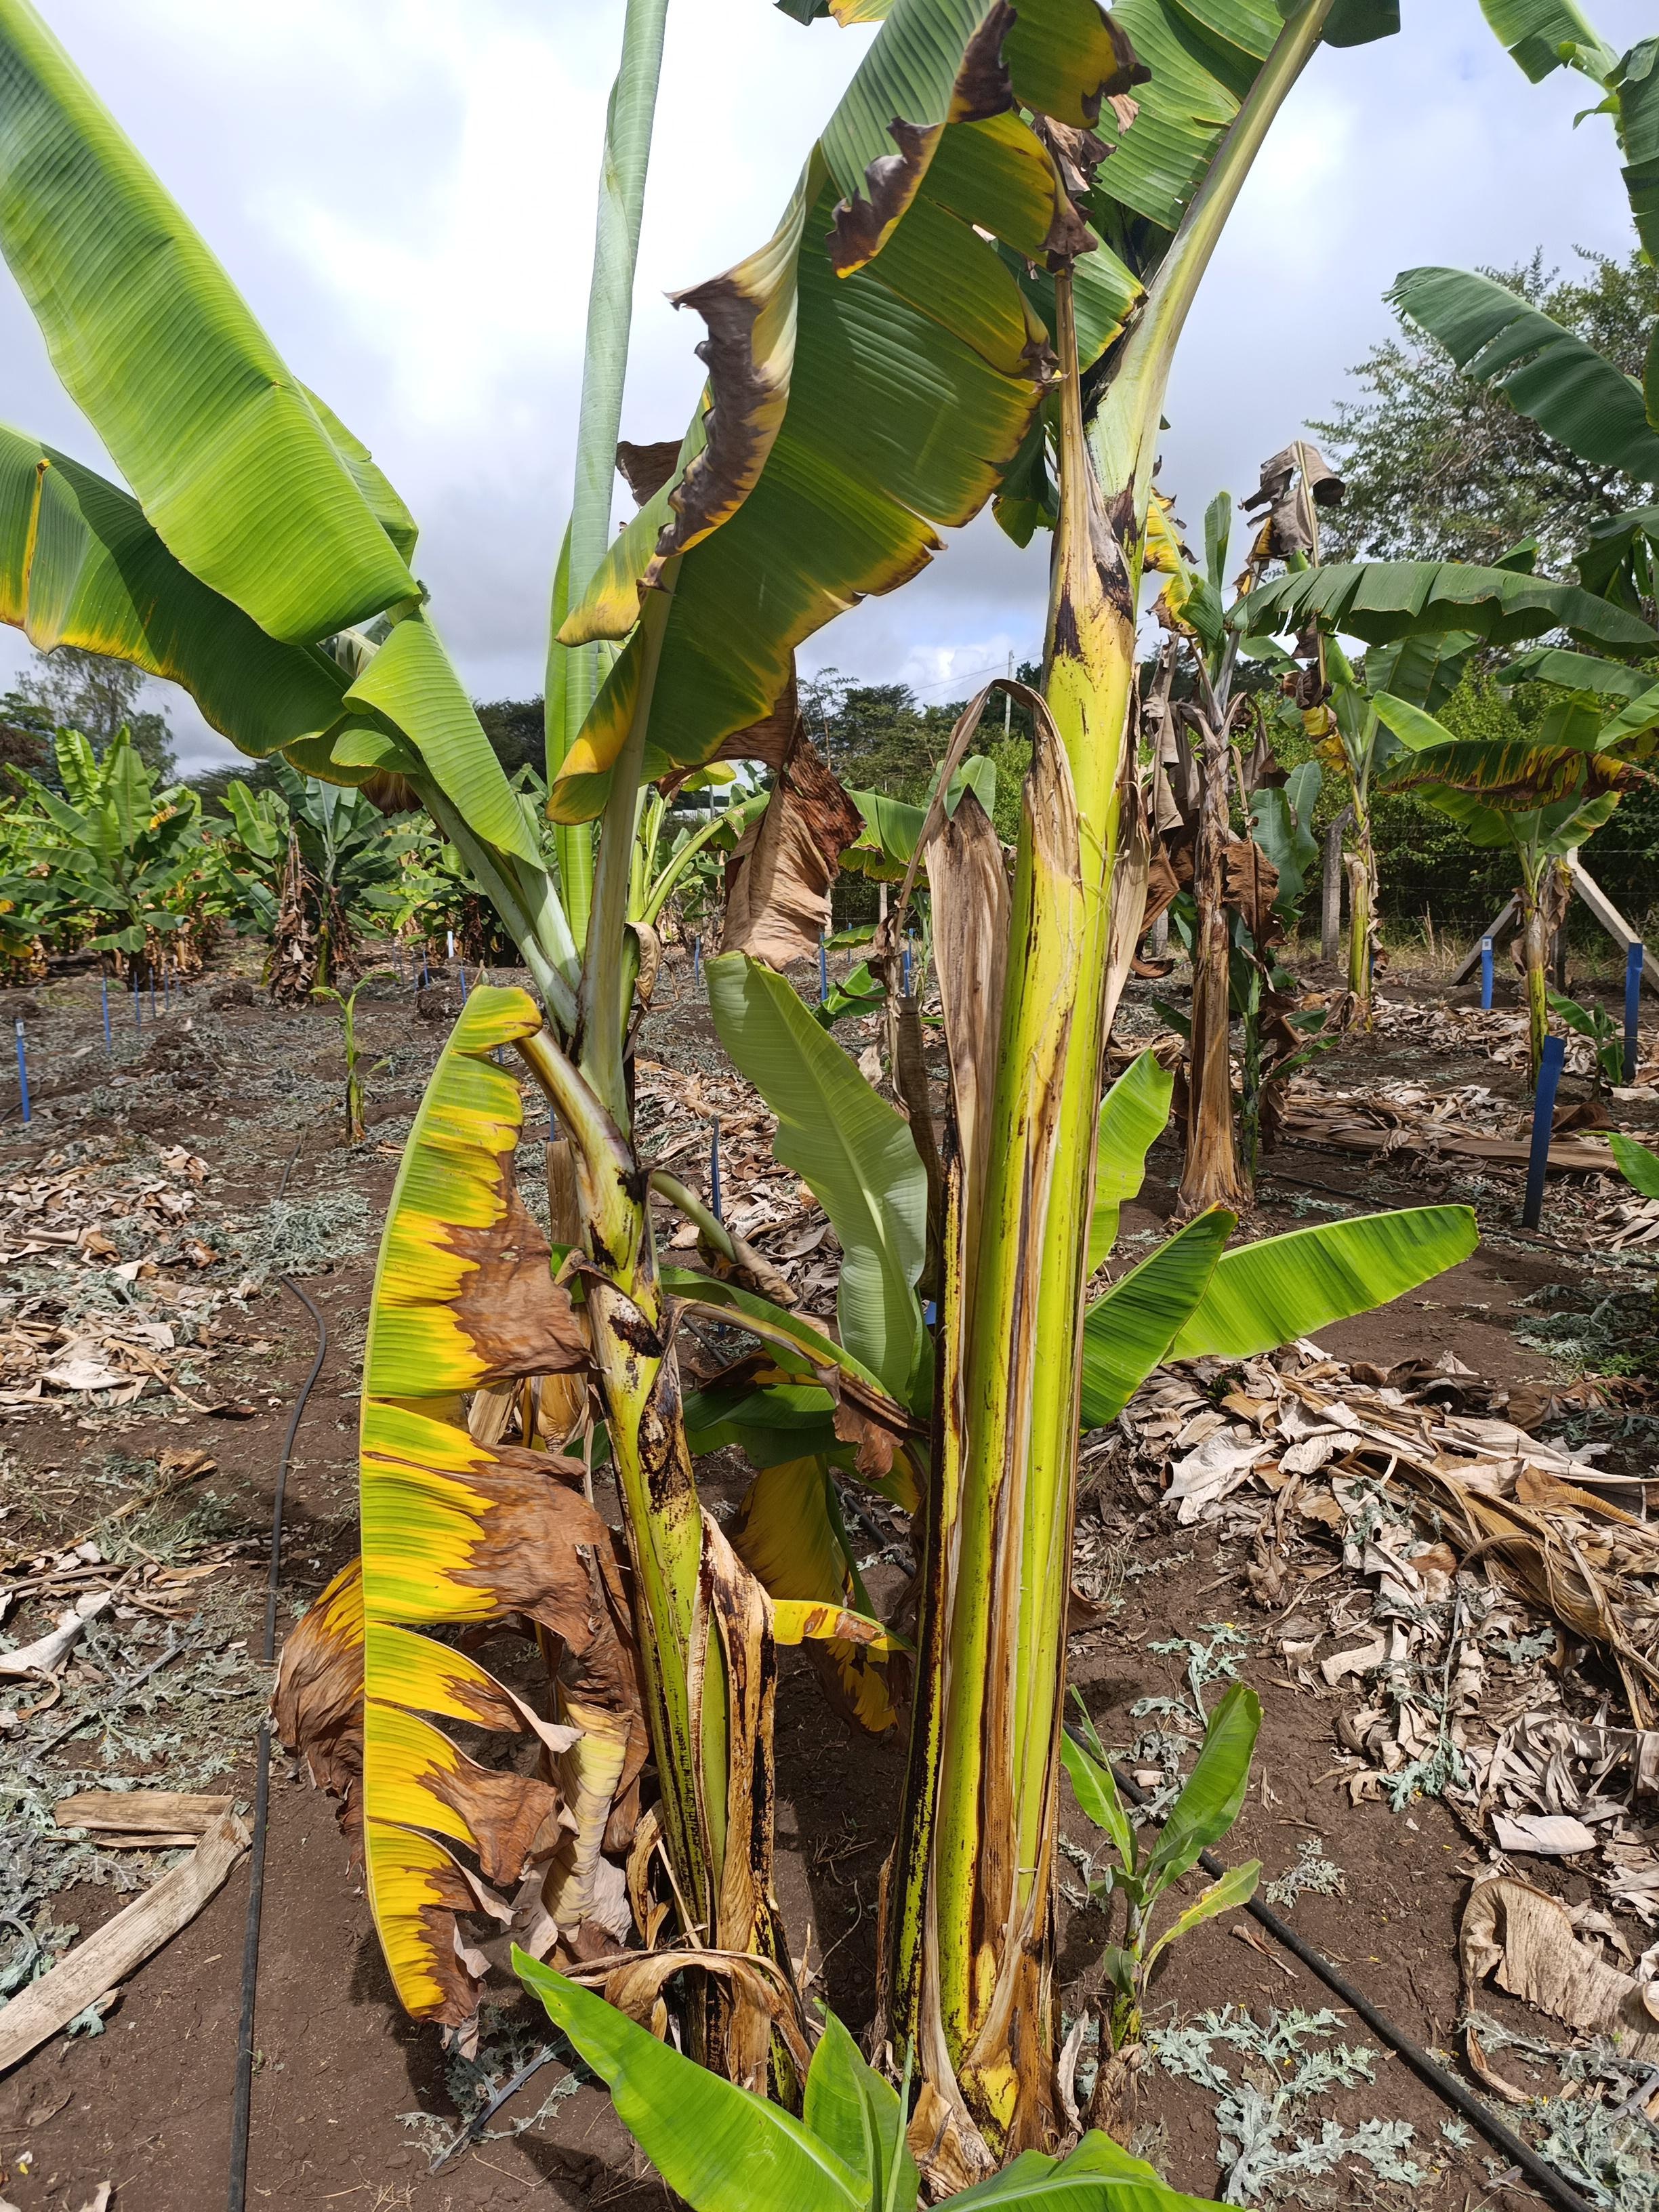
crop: banana
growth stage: vegetative
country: Tanzania
